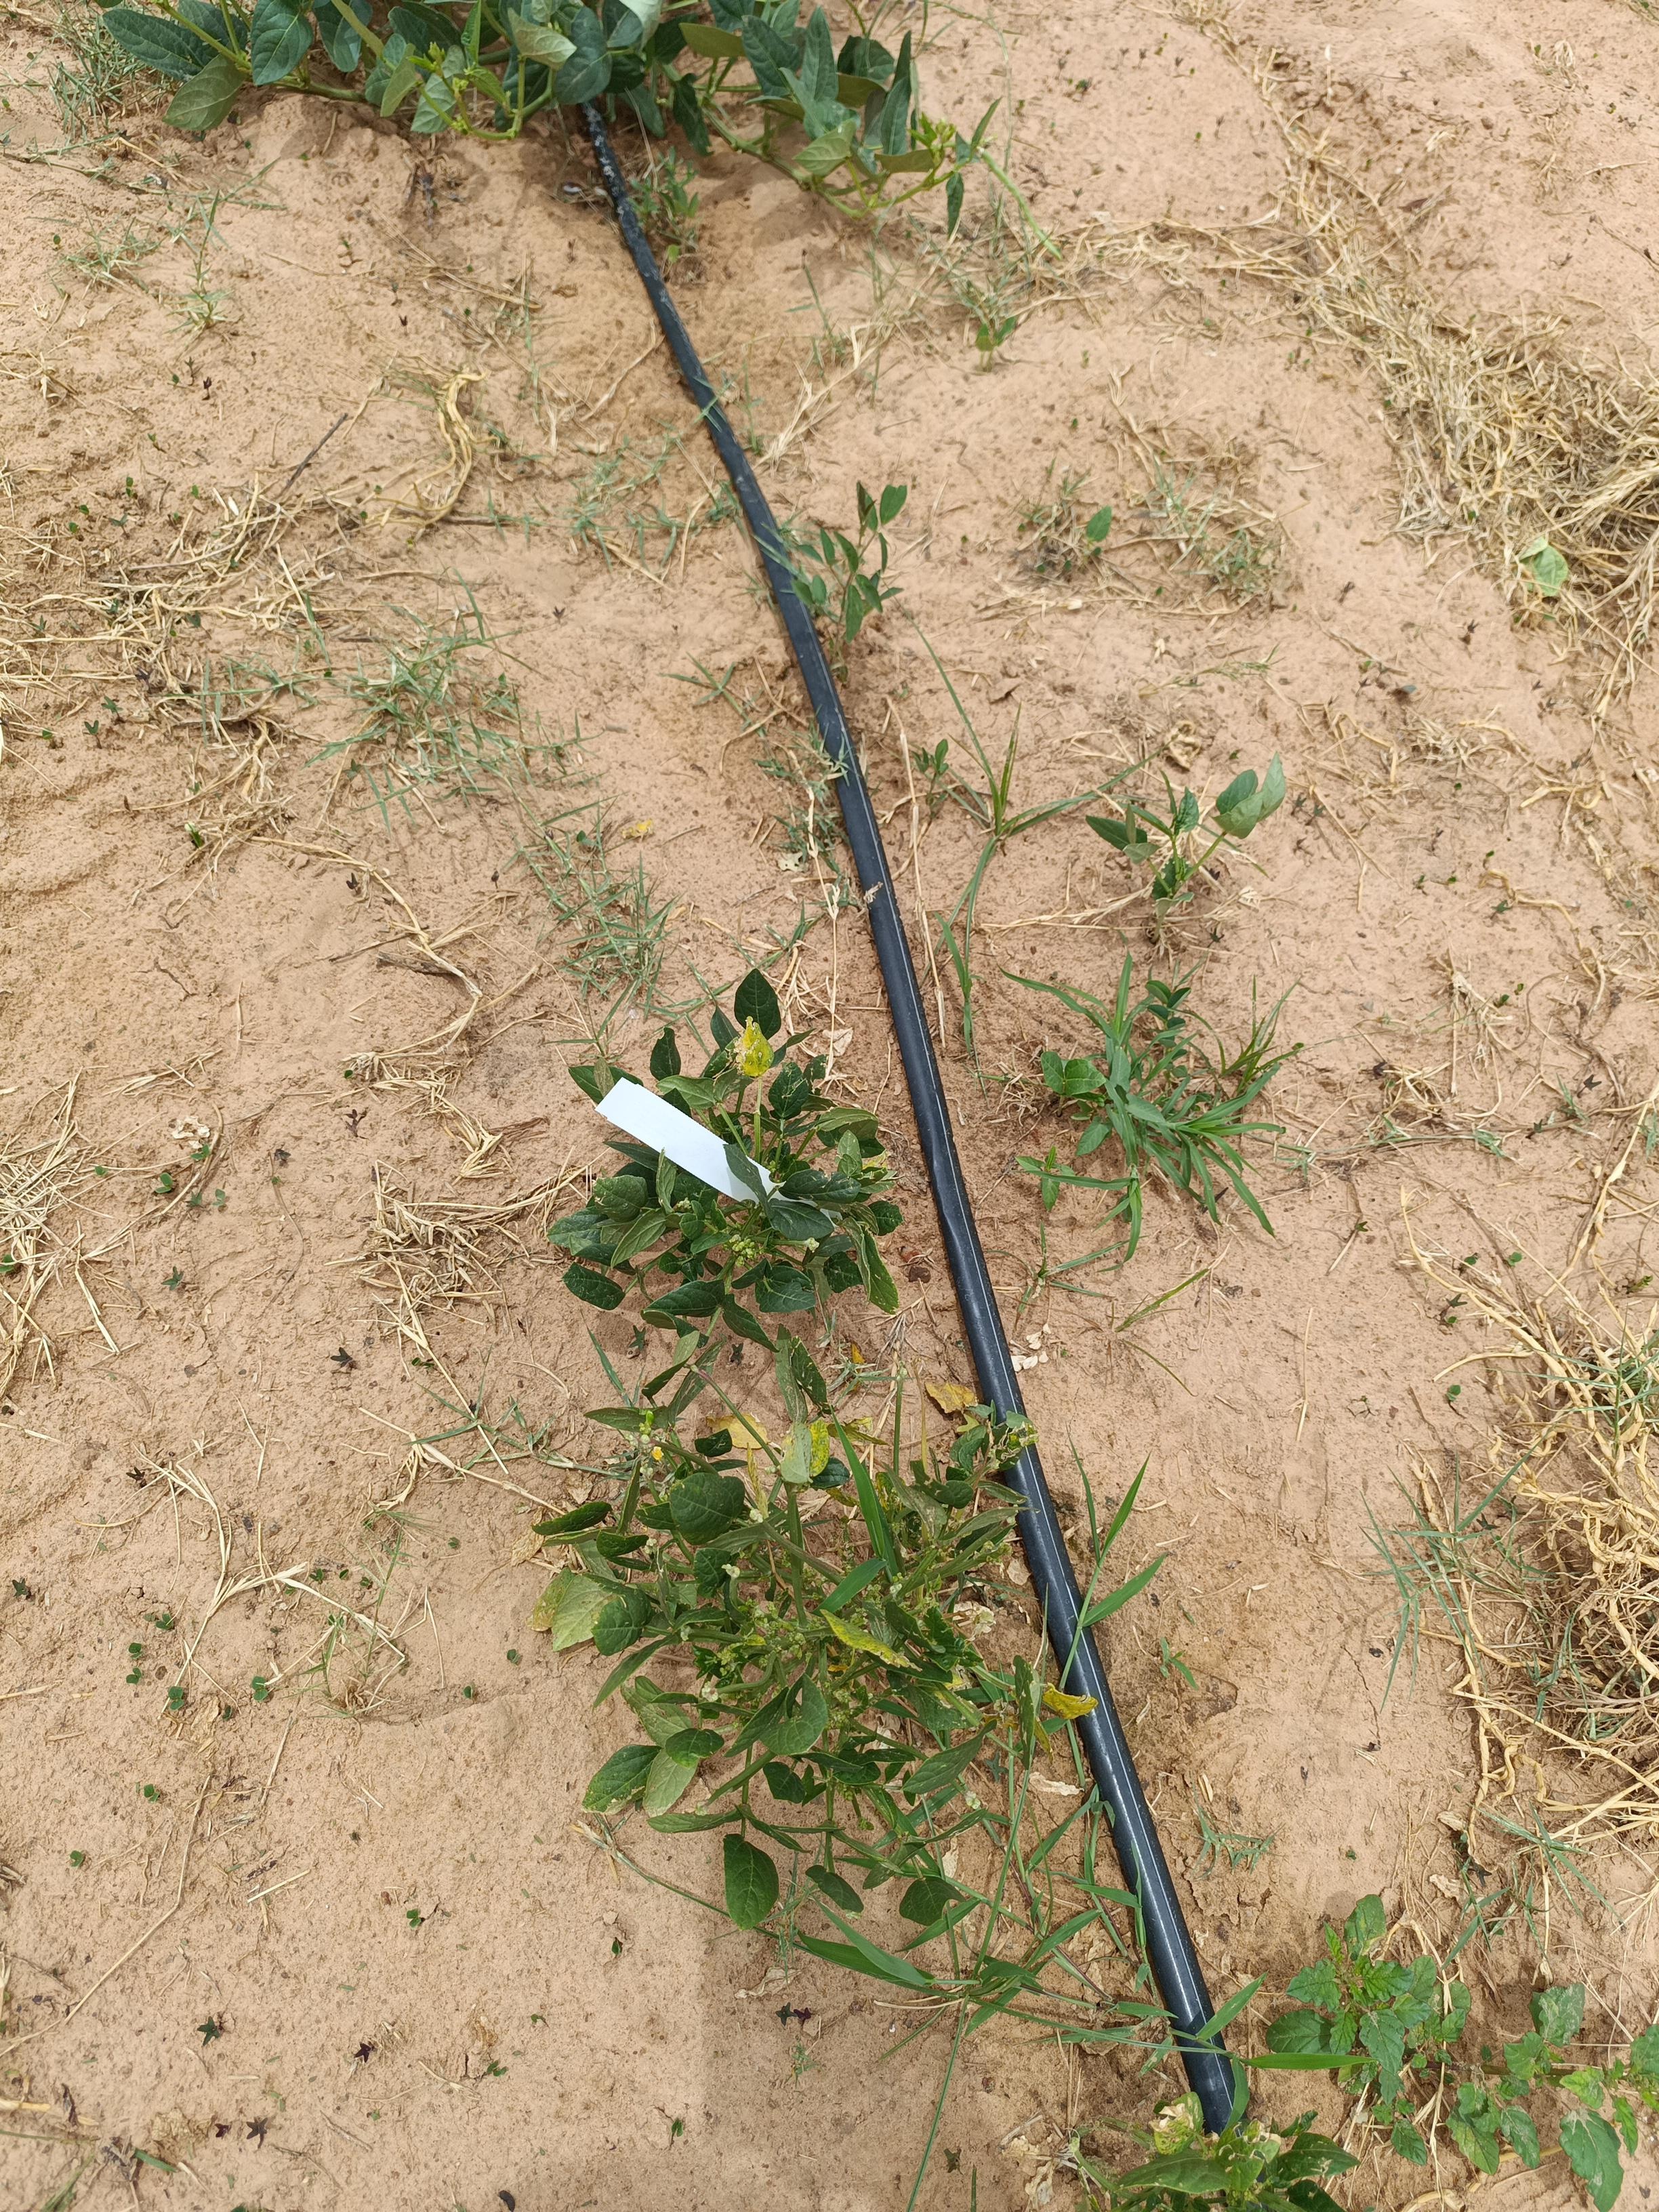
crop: cowpea
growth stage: flowering
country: Nigeria
